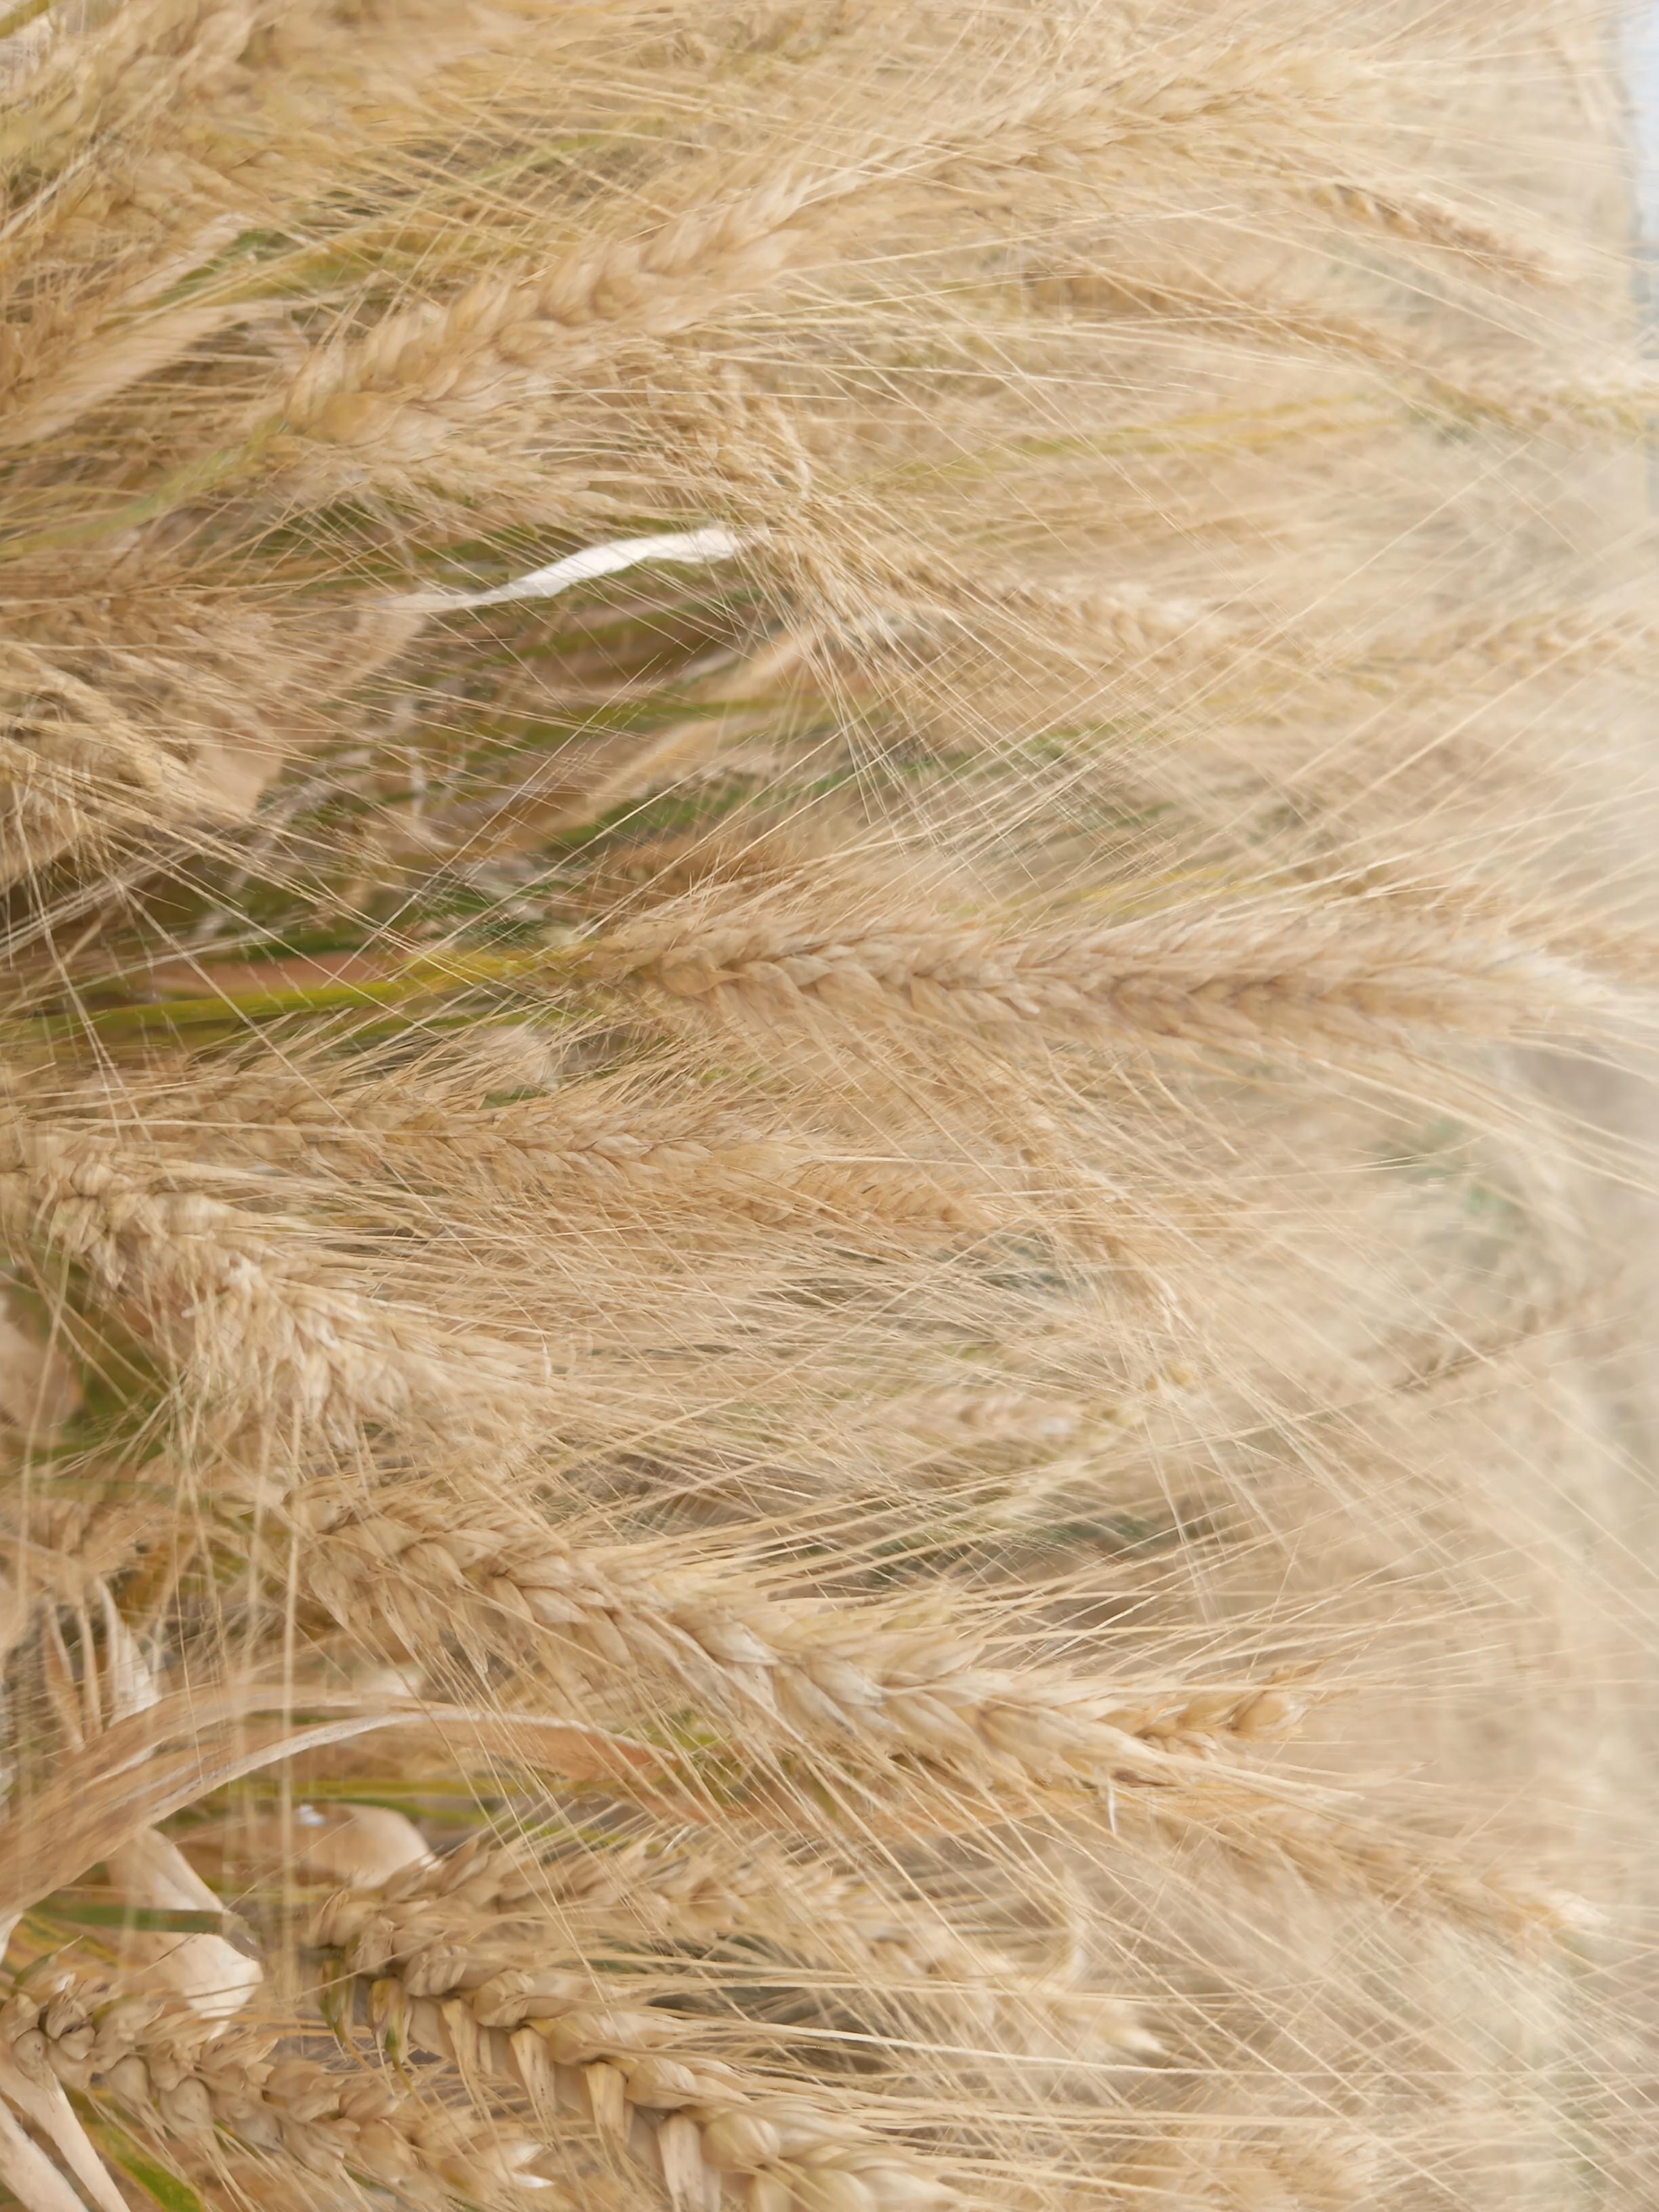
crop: wheat
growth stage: maturity
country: Kenya
